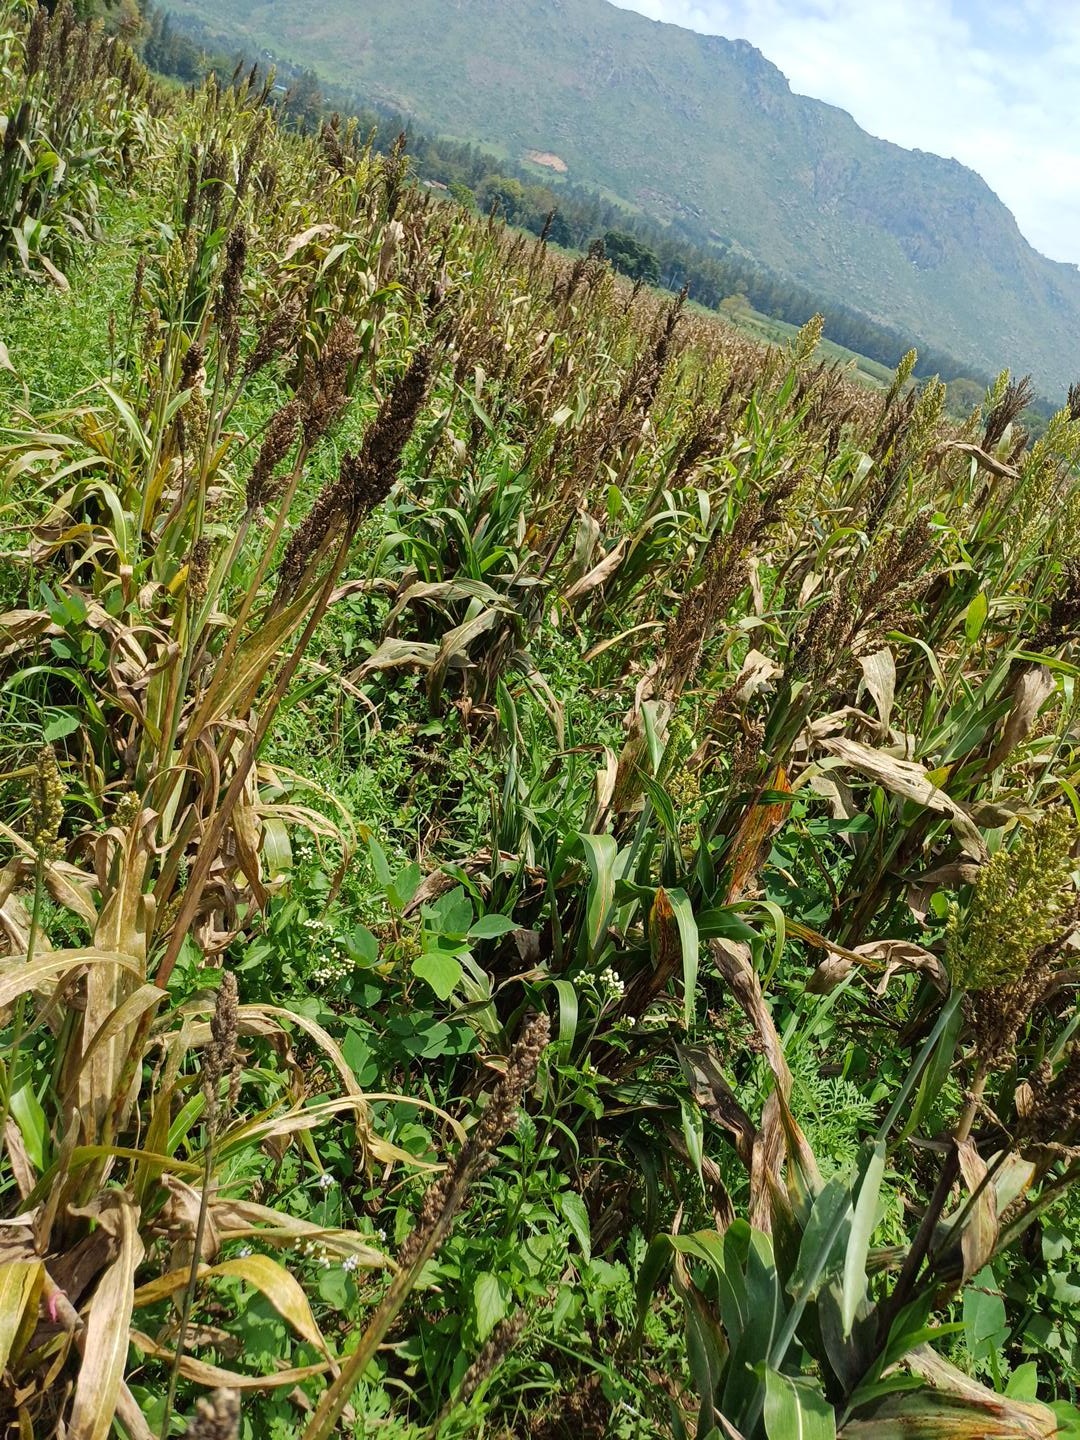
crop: sorghum
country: Kenya
